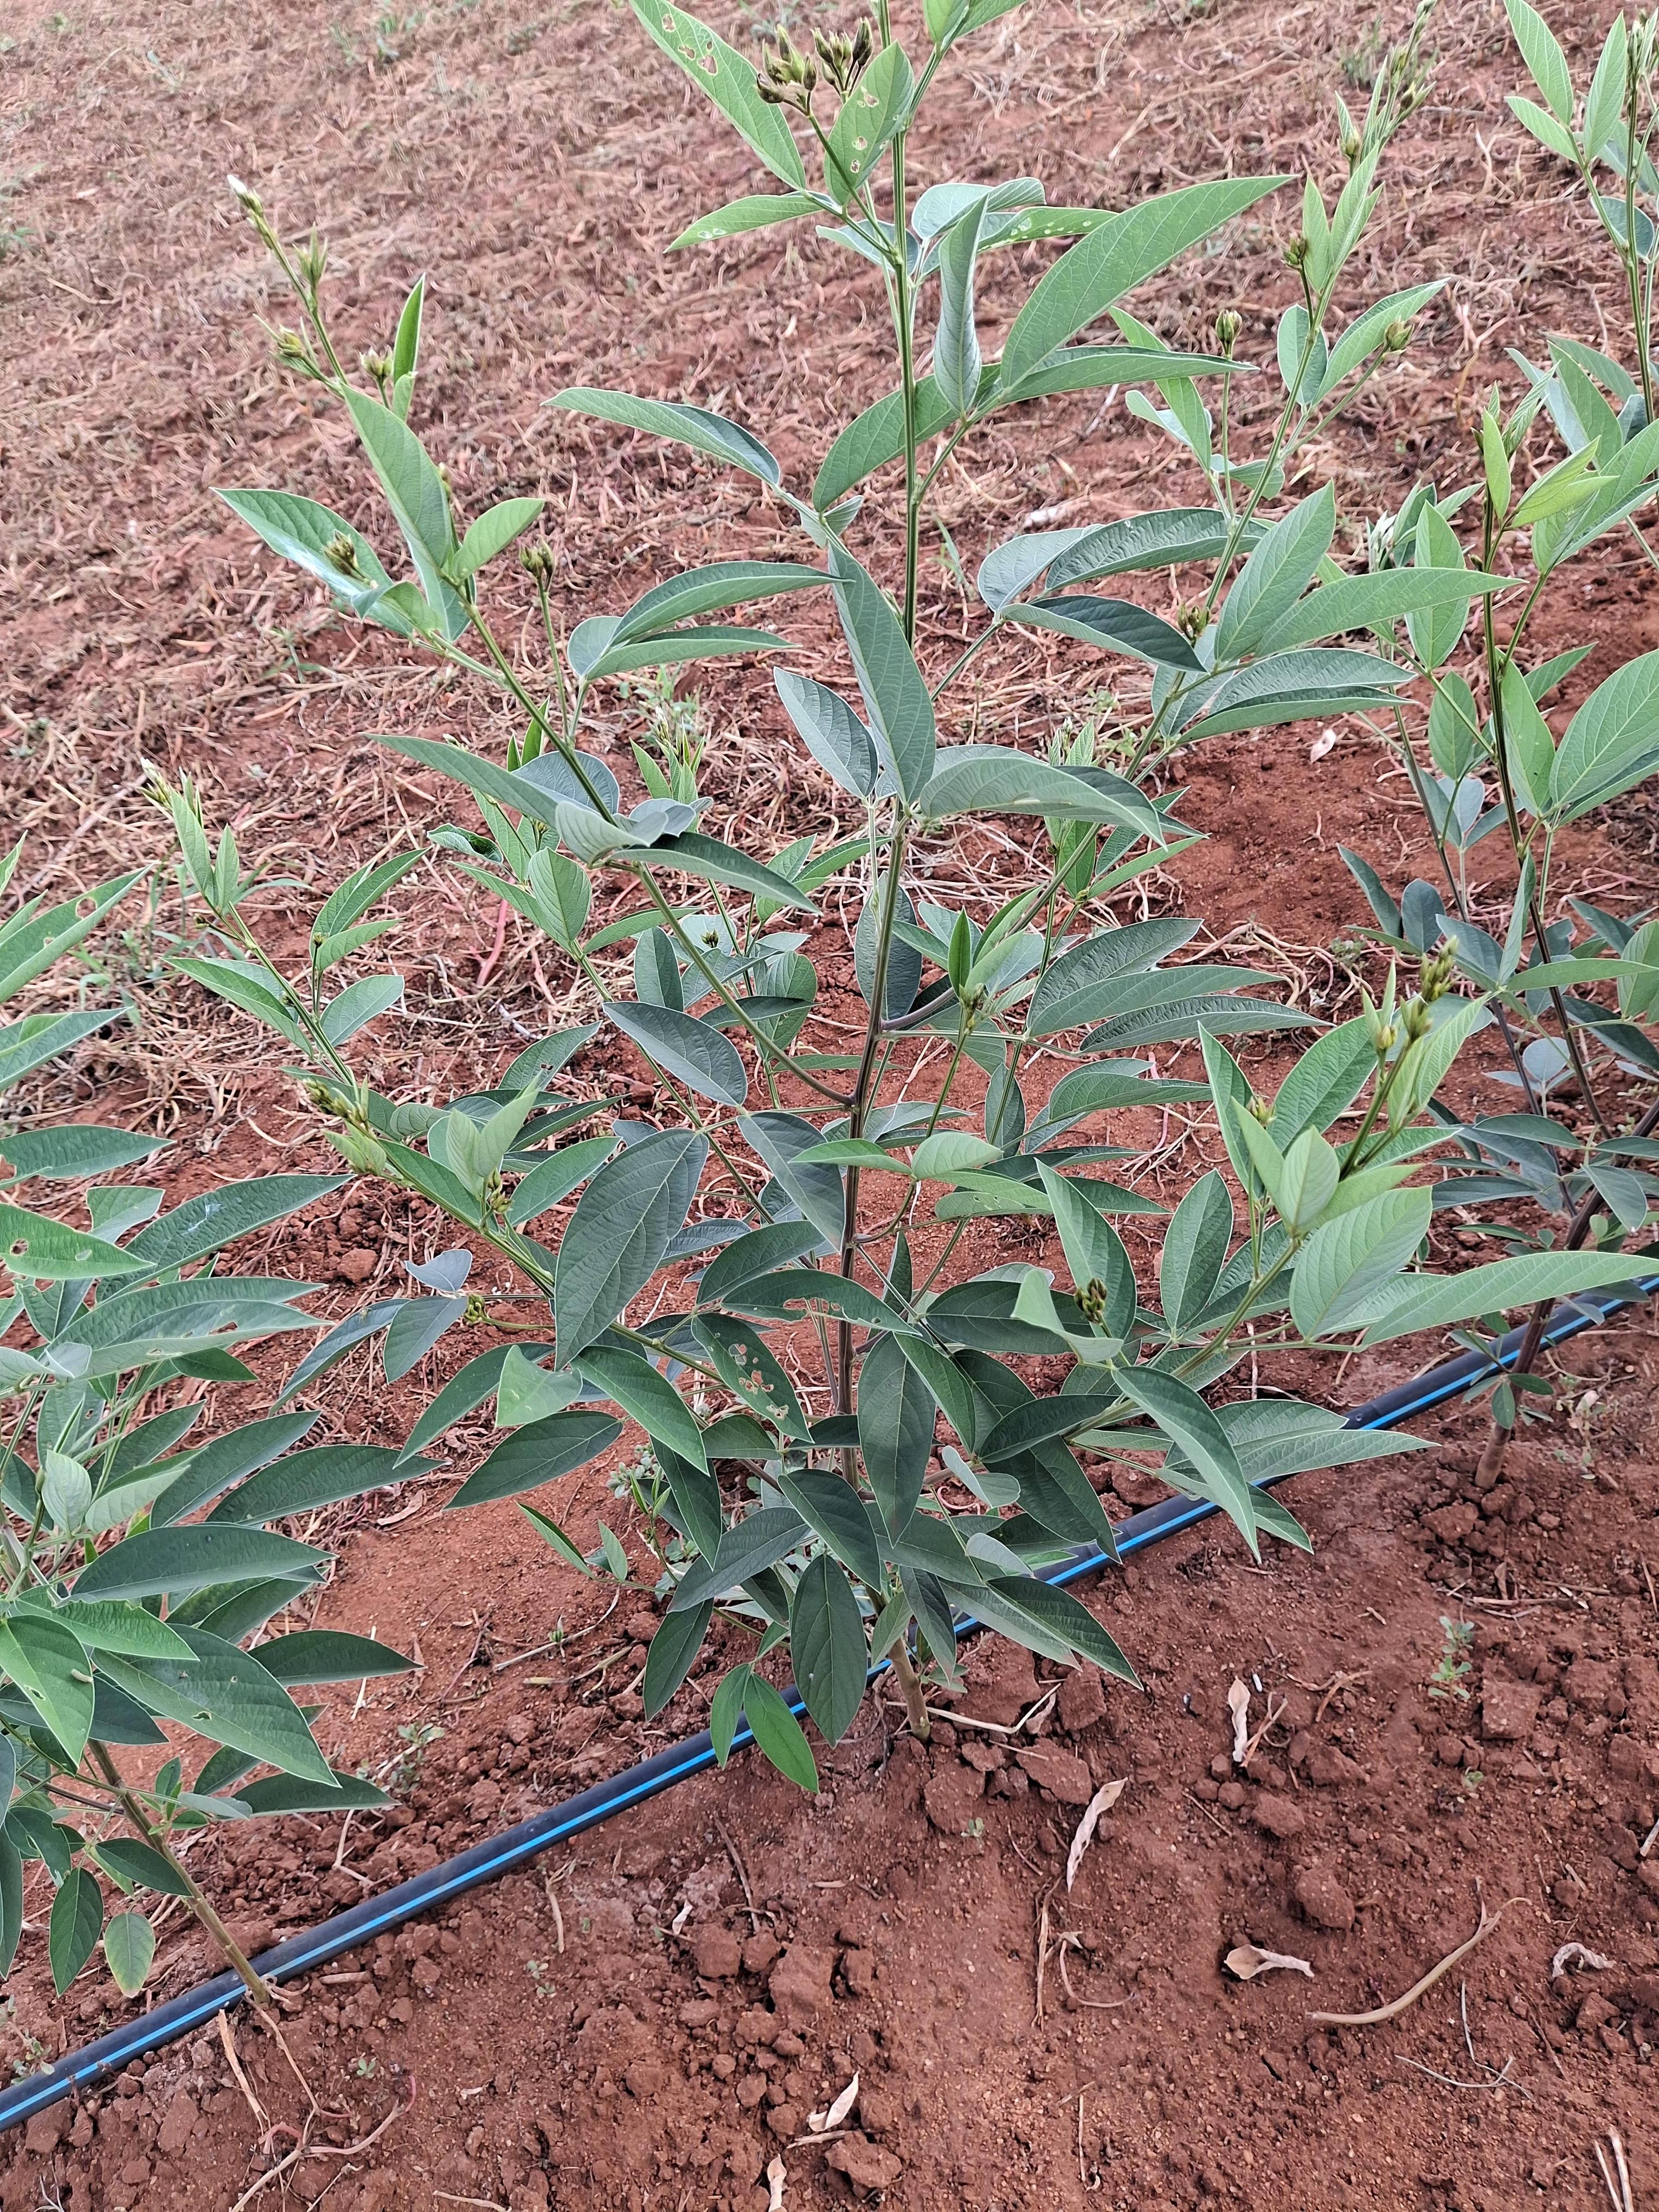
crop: pigeonpea
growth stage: flowering
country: Kenya
